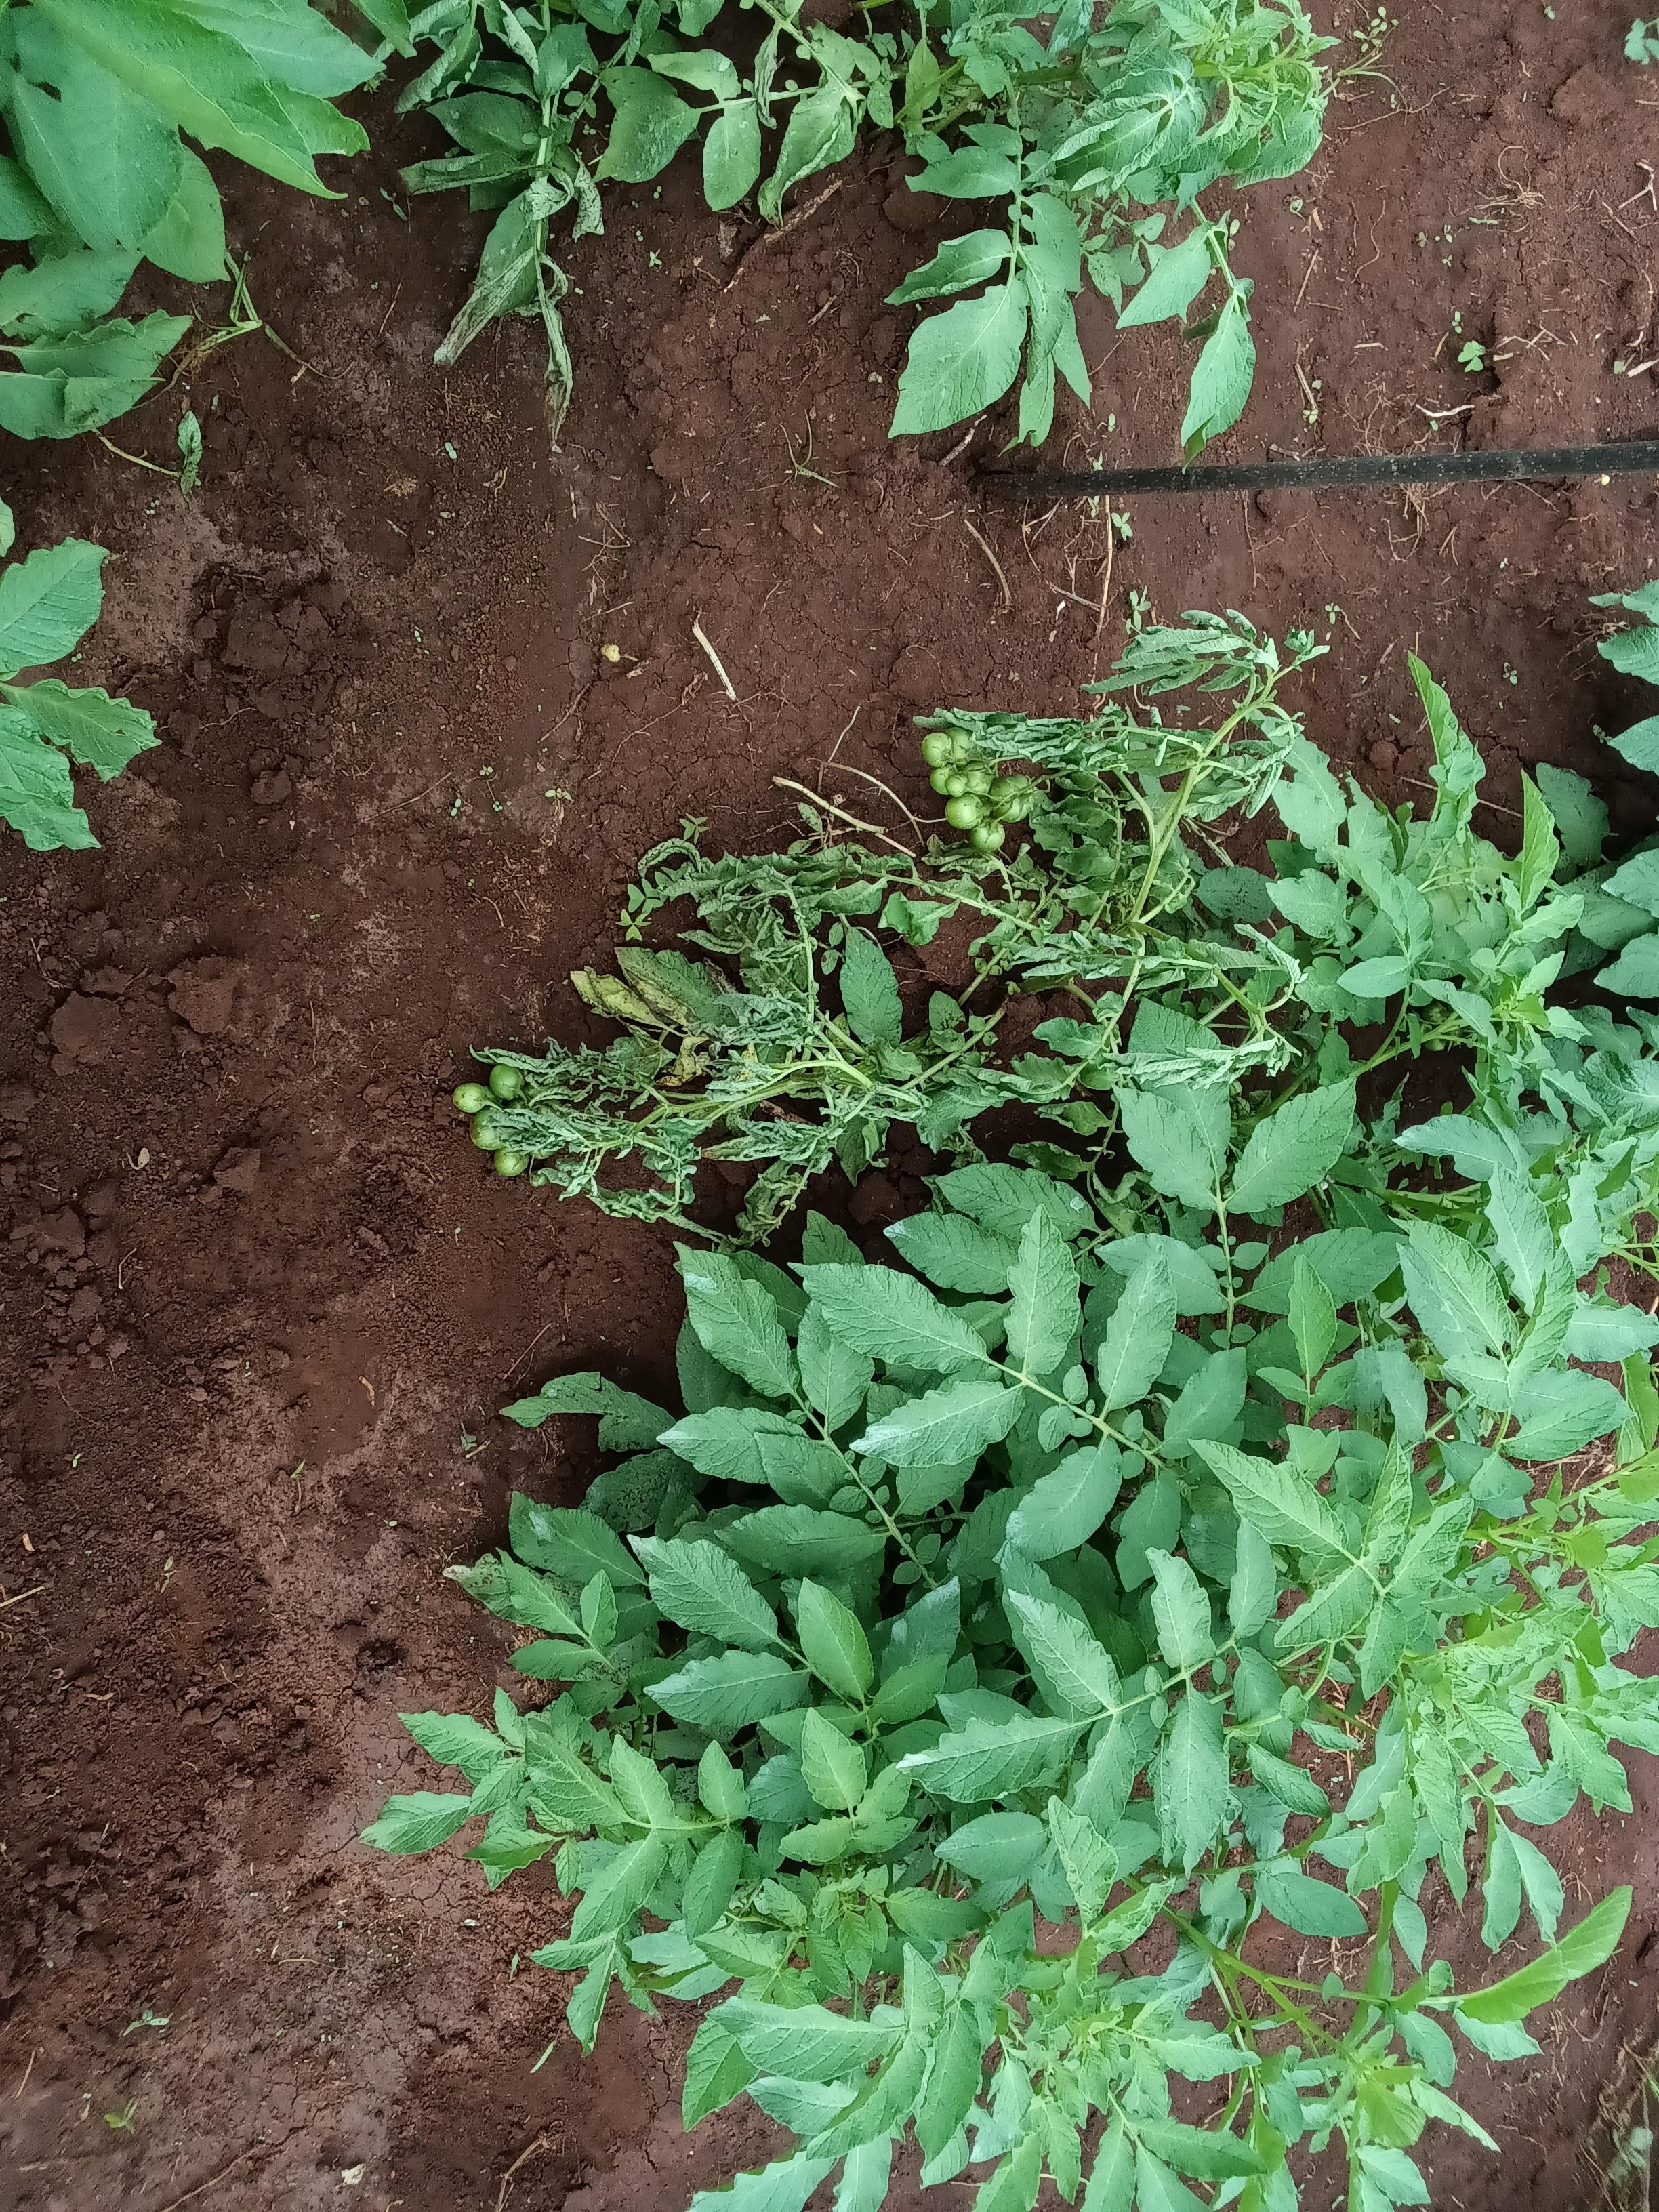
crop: potato
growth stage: flowering
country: Kenya
